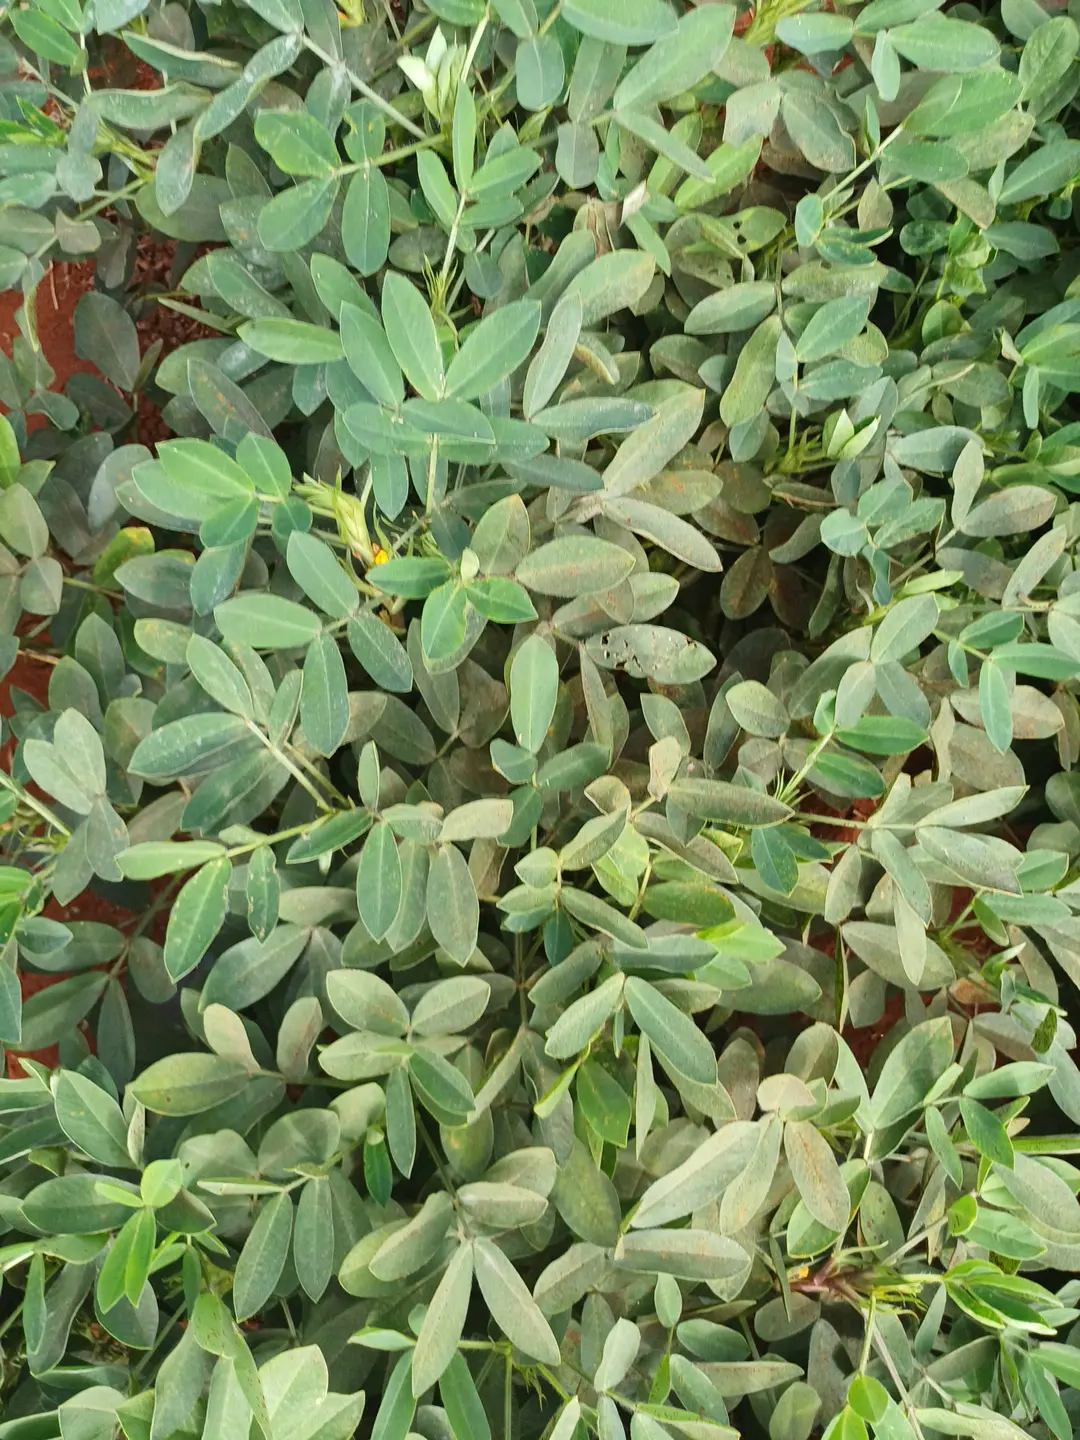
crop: groundnut
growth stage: pegging
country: Kenya
